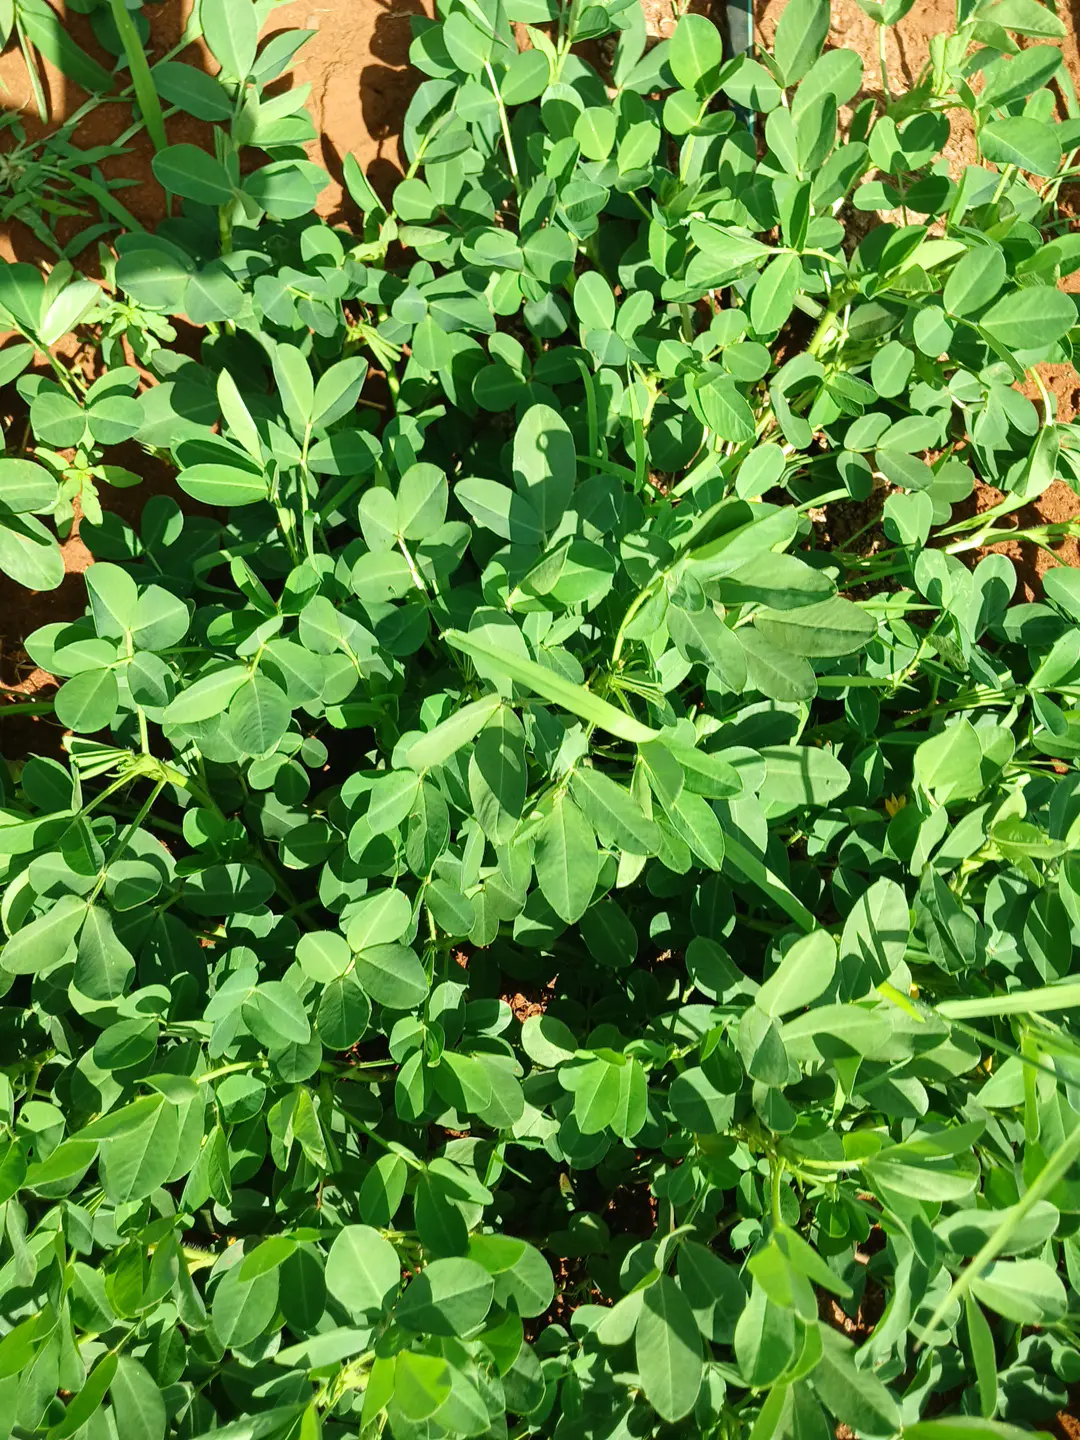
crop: groundnut
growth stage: flowering
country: Kenya
